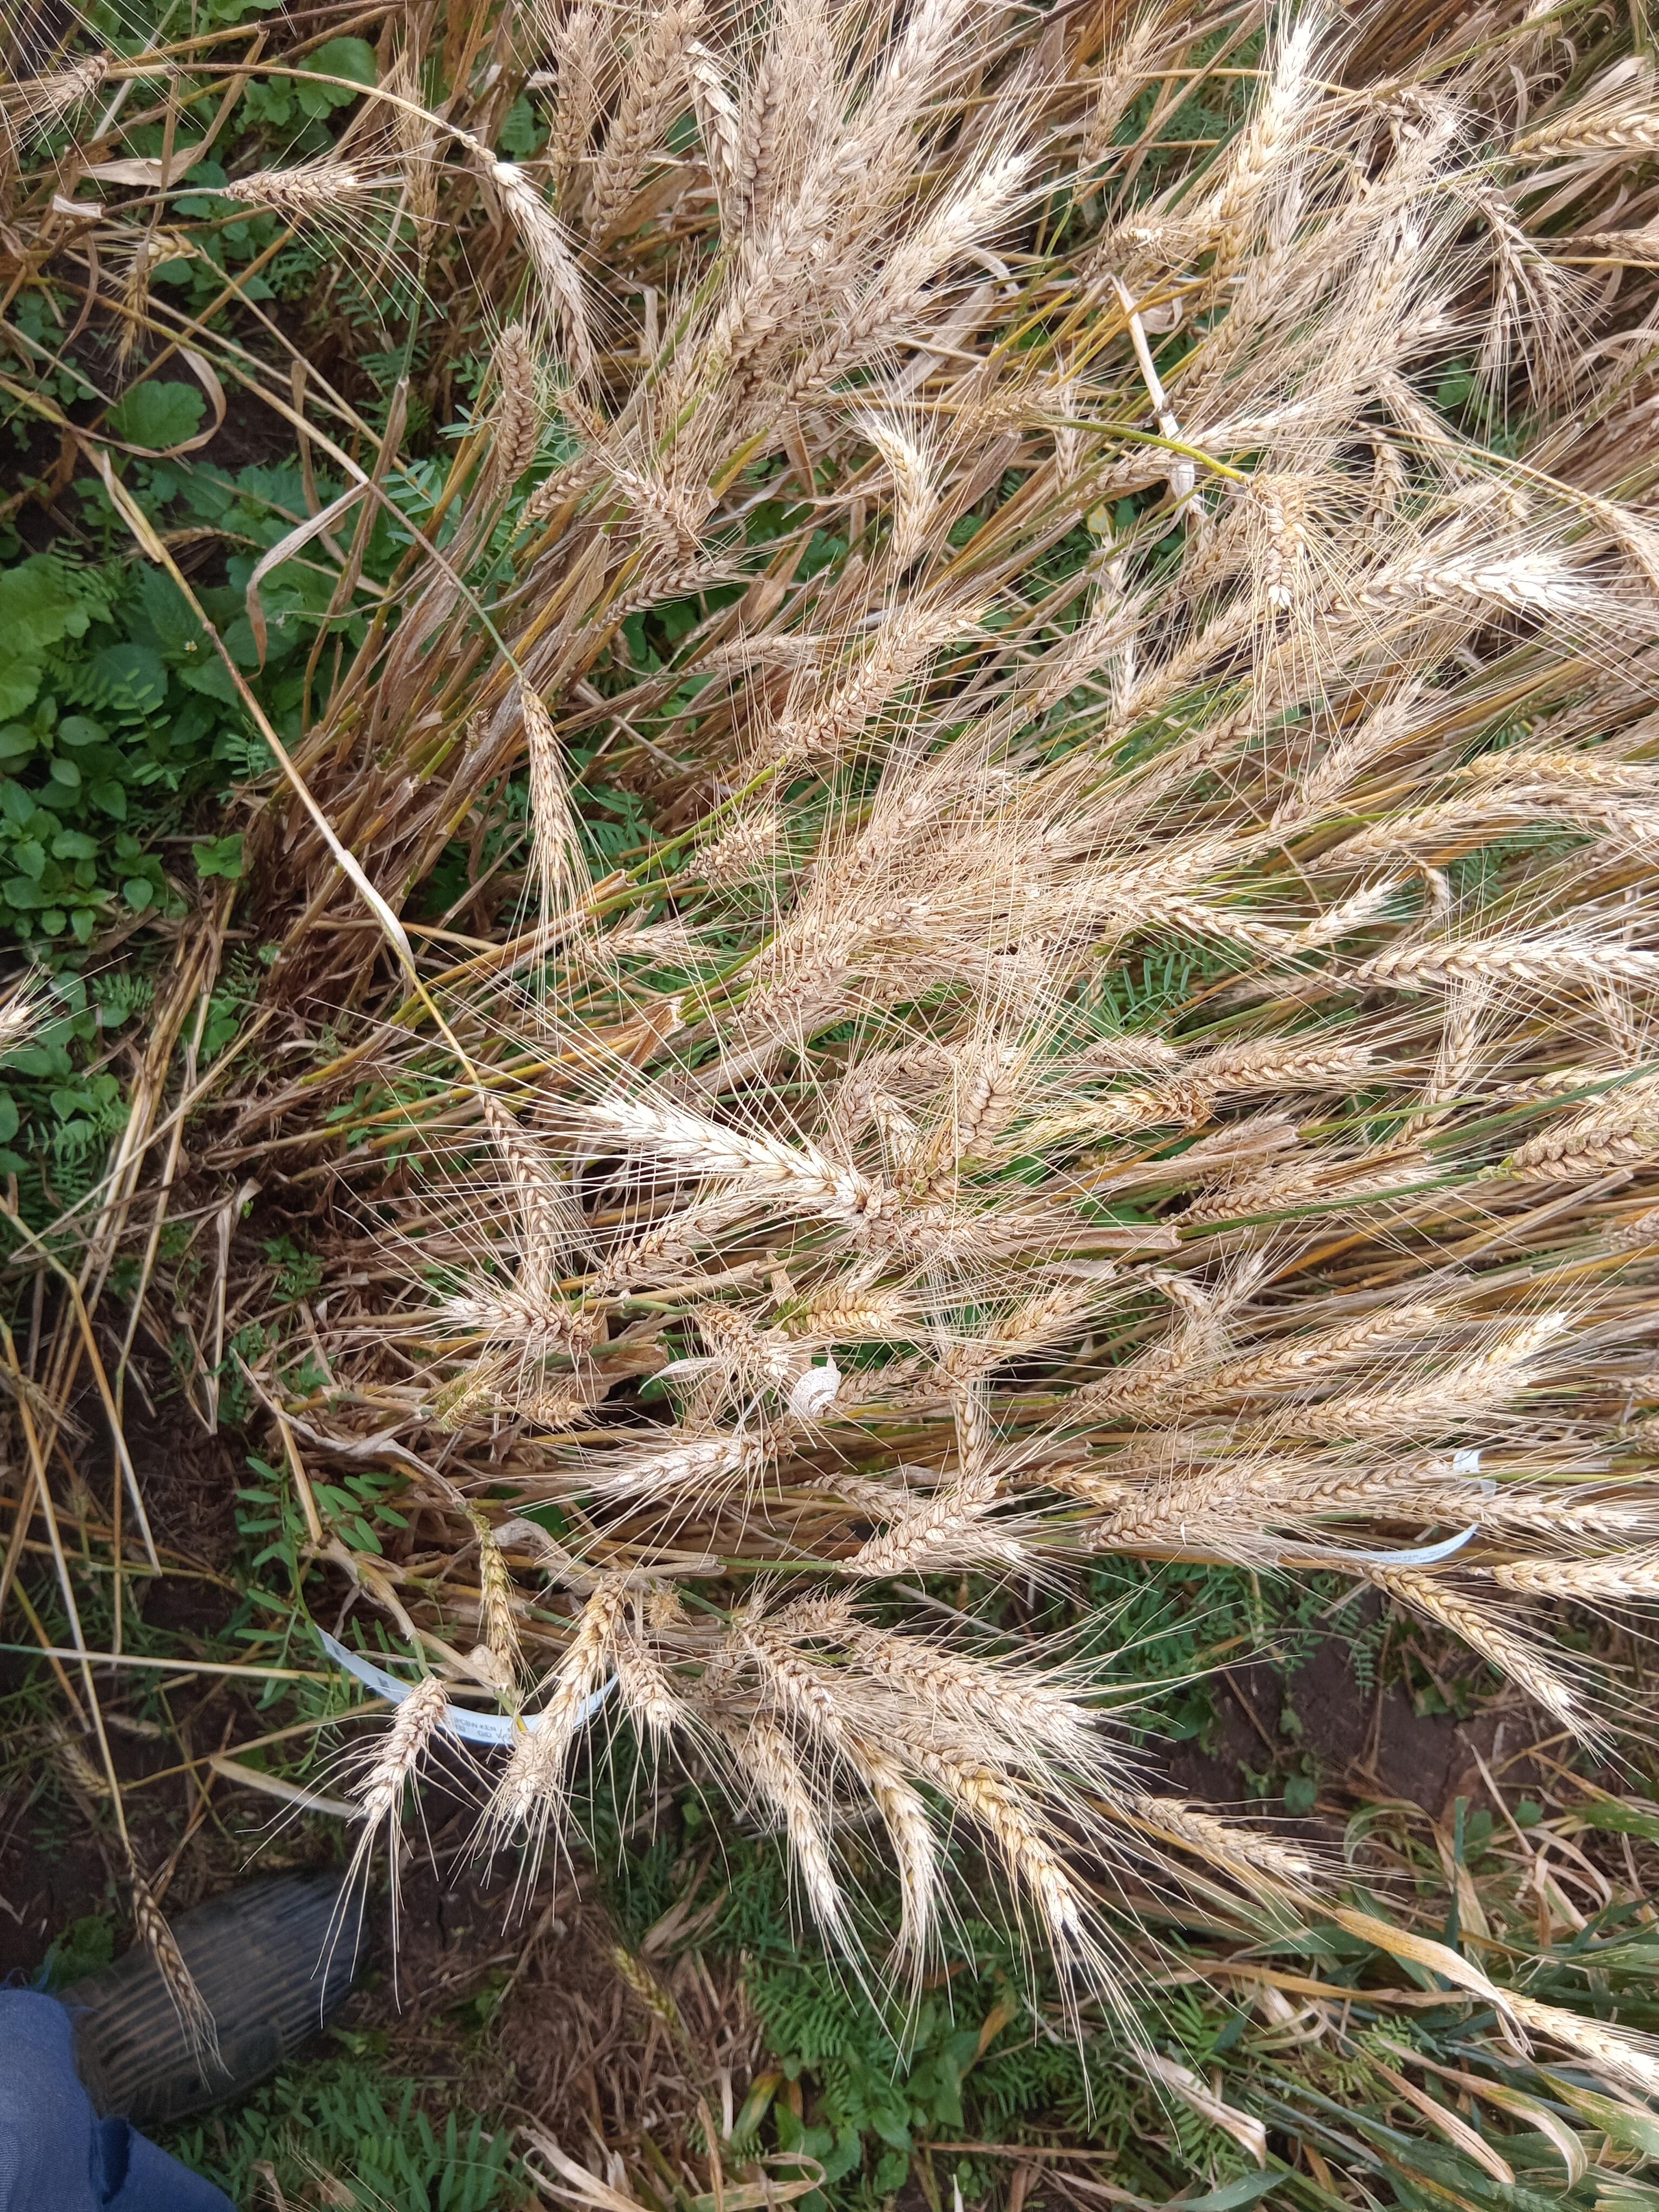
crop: wheat
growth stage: maturity
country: Kenya
